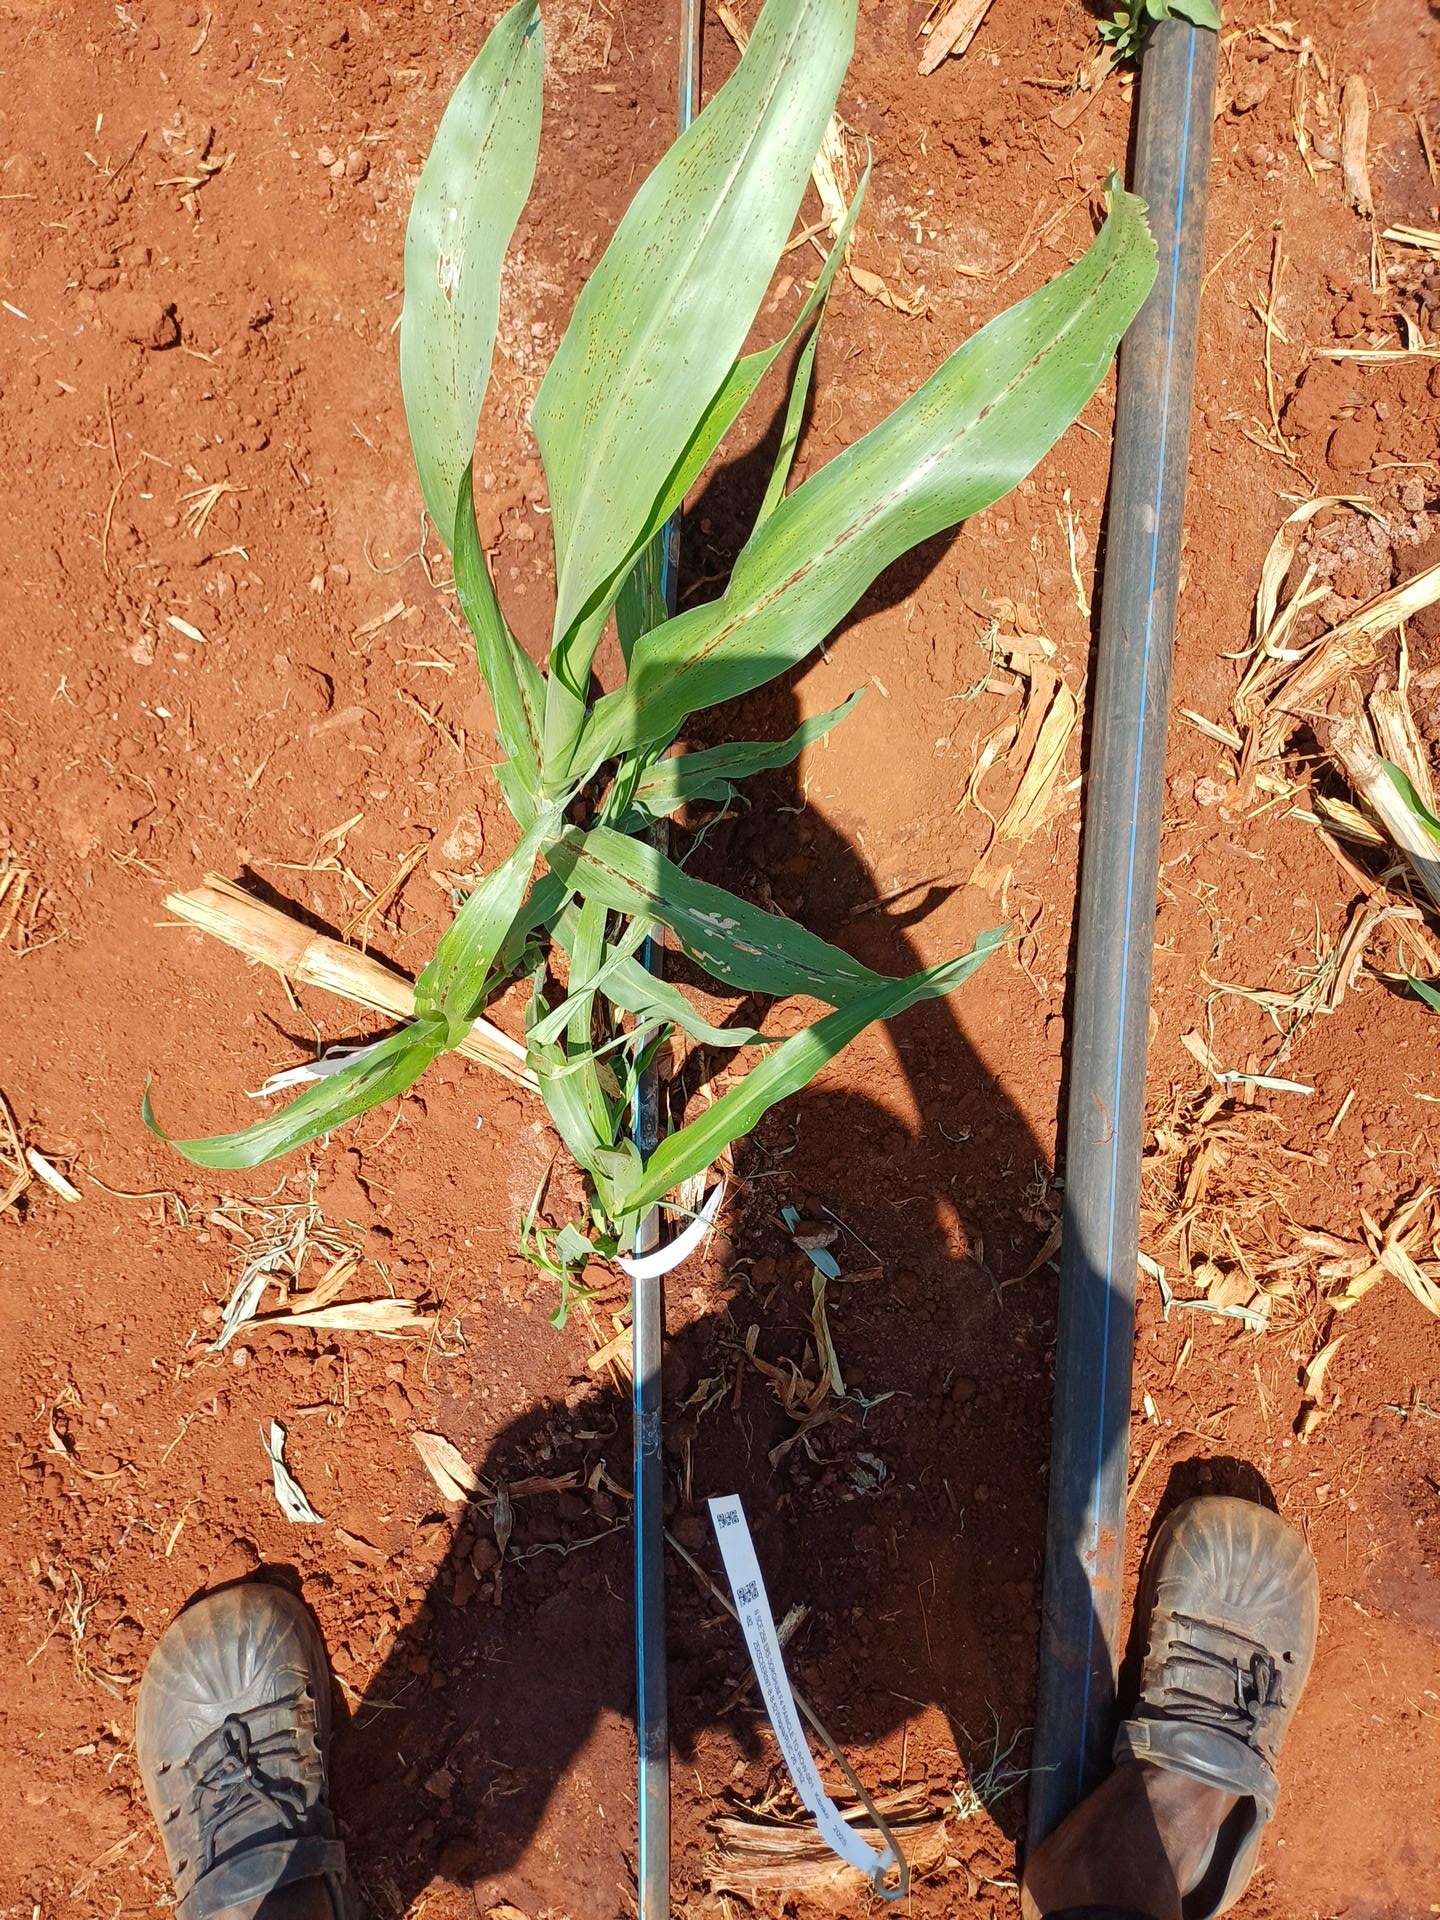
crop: sorghum
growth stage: vegetative
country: Kenya
